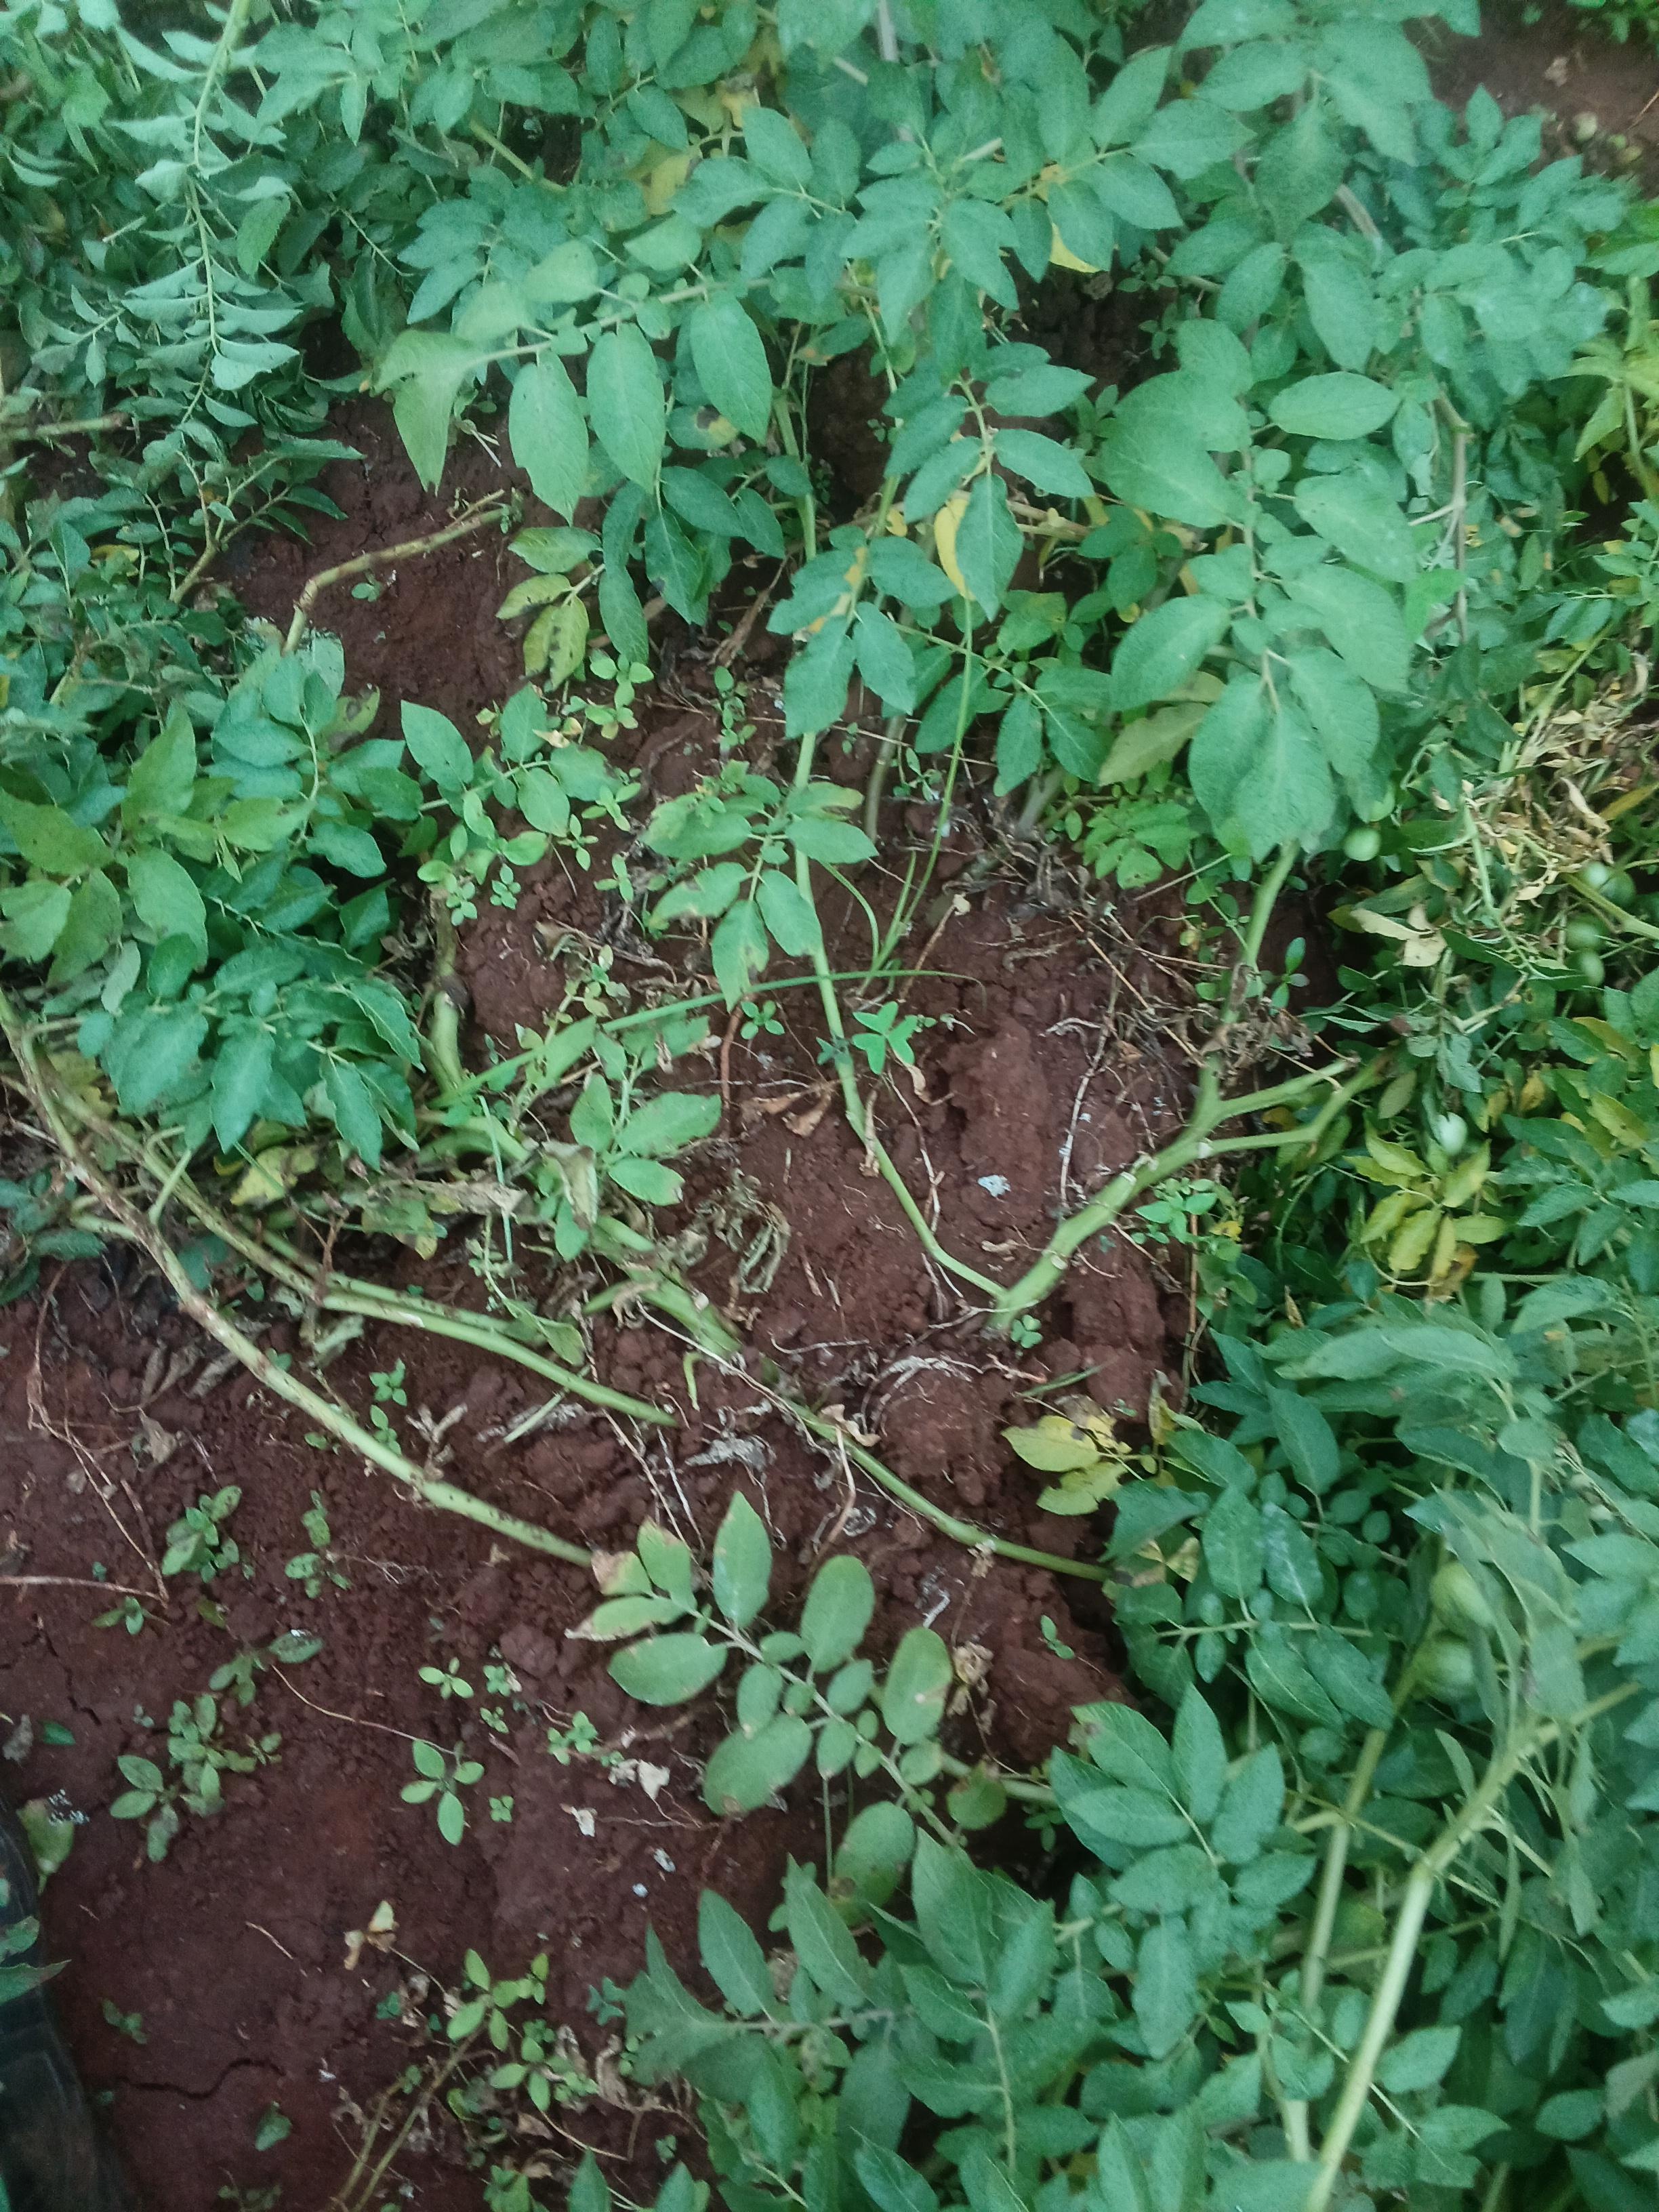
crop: potato
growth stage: harvest maturity
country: Kenya
